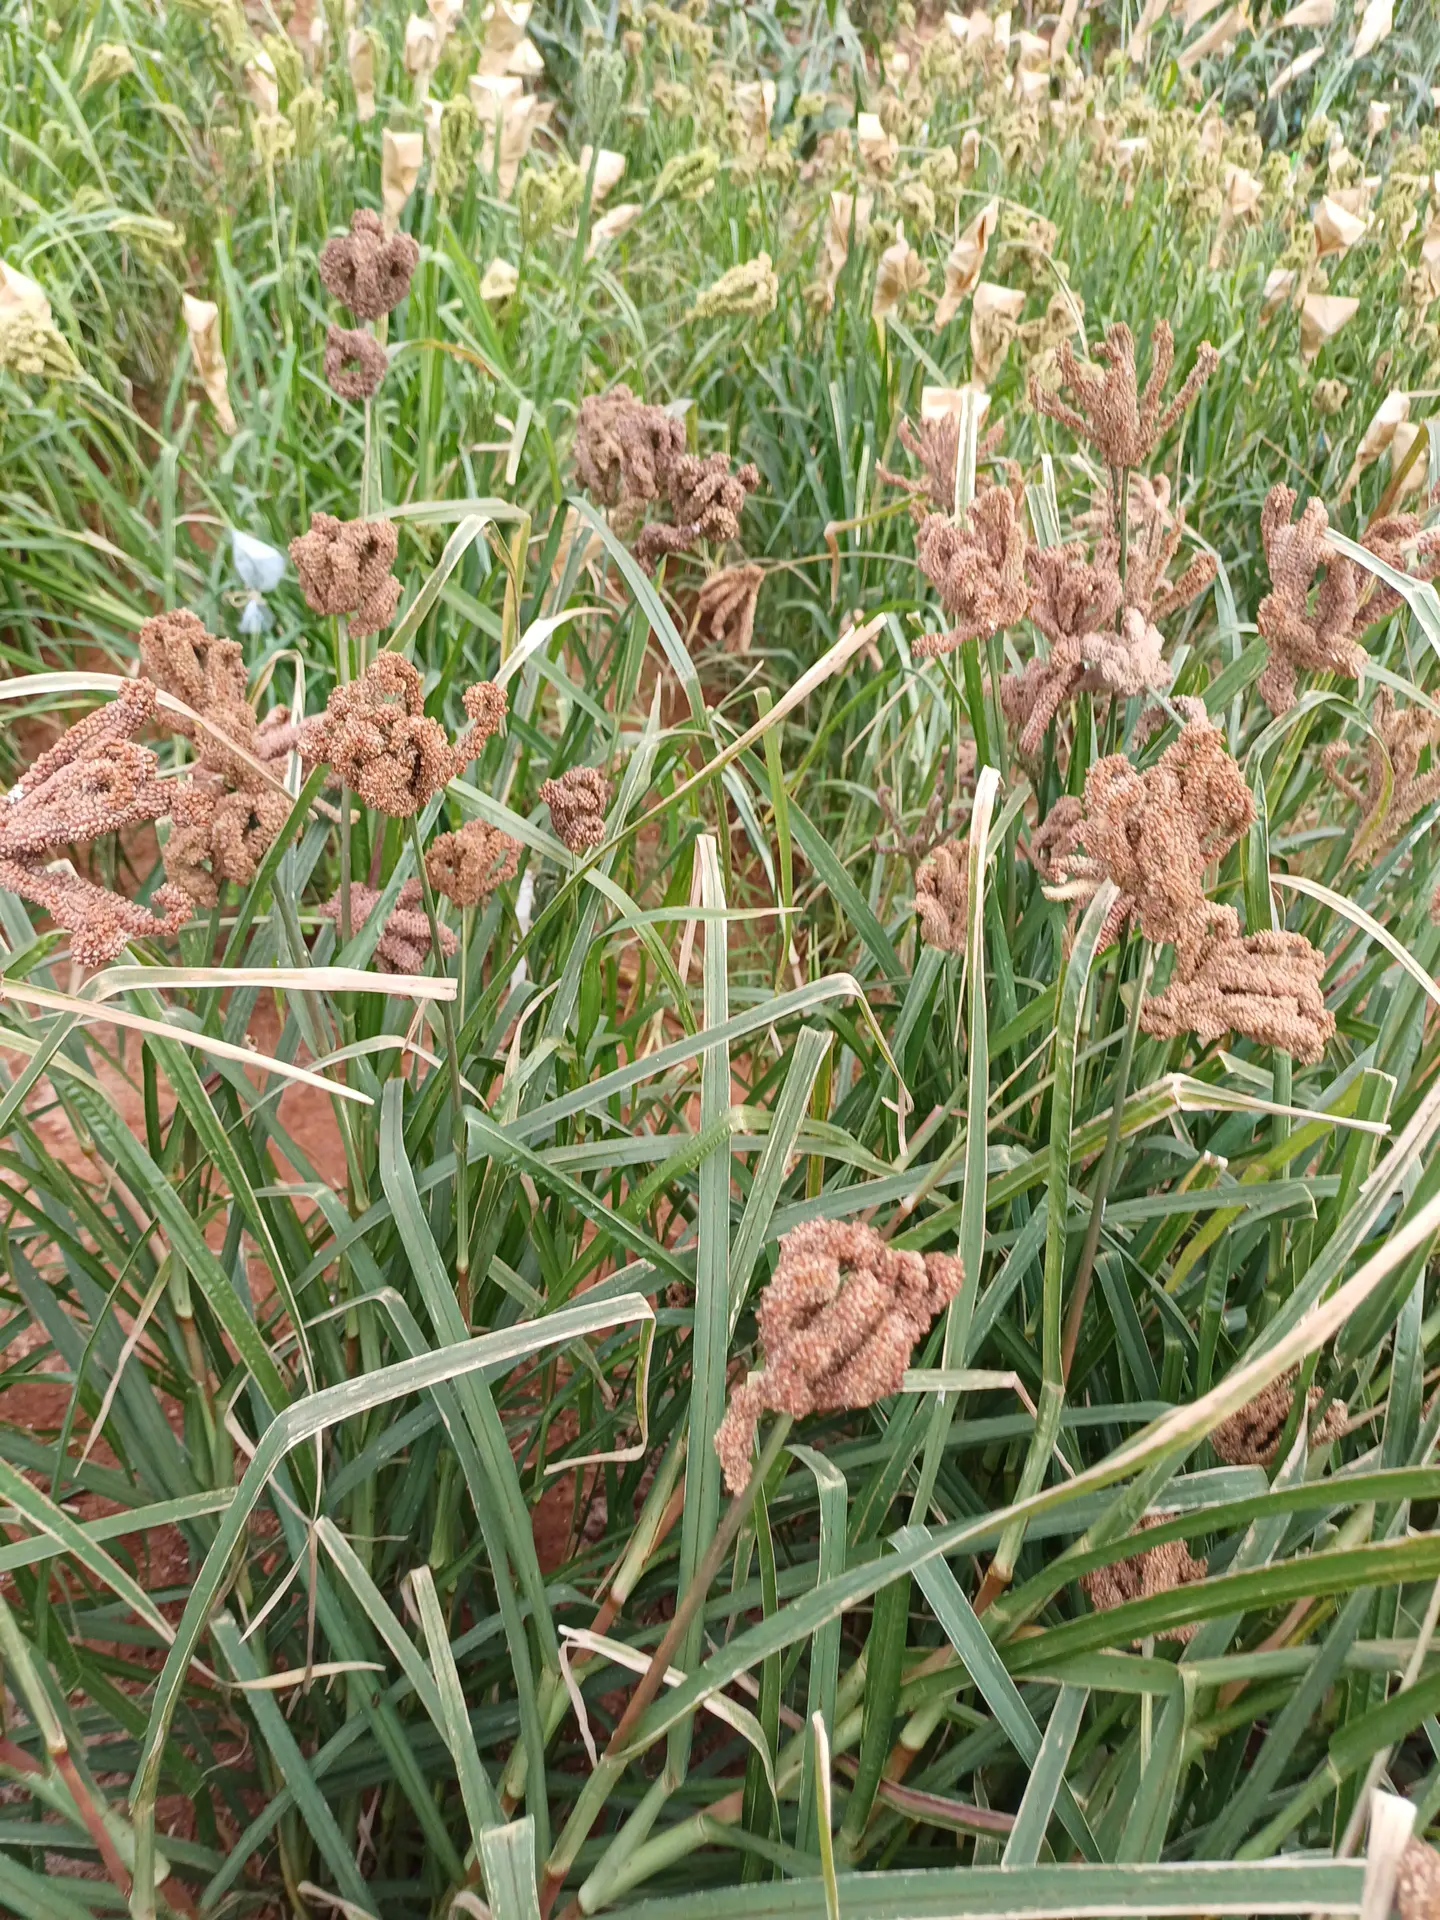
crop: finger millet
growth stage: filling grain
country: Kenya
